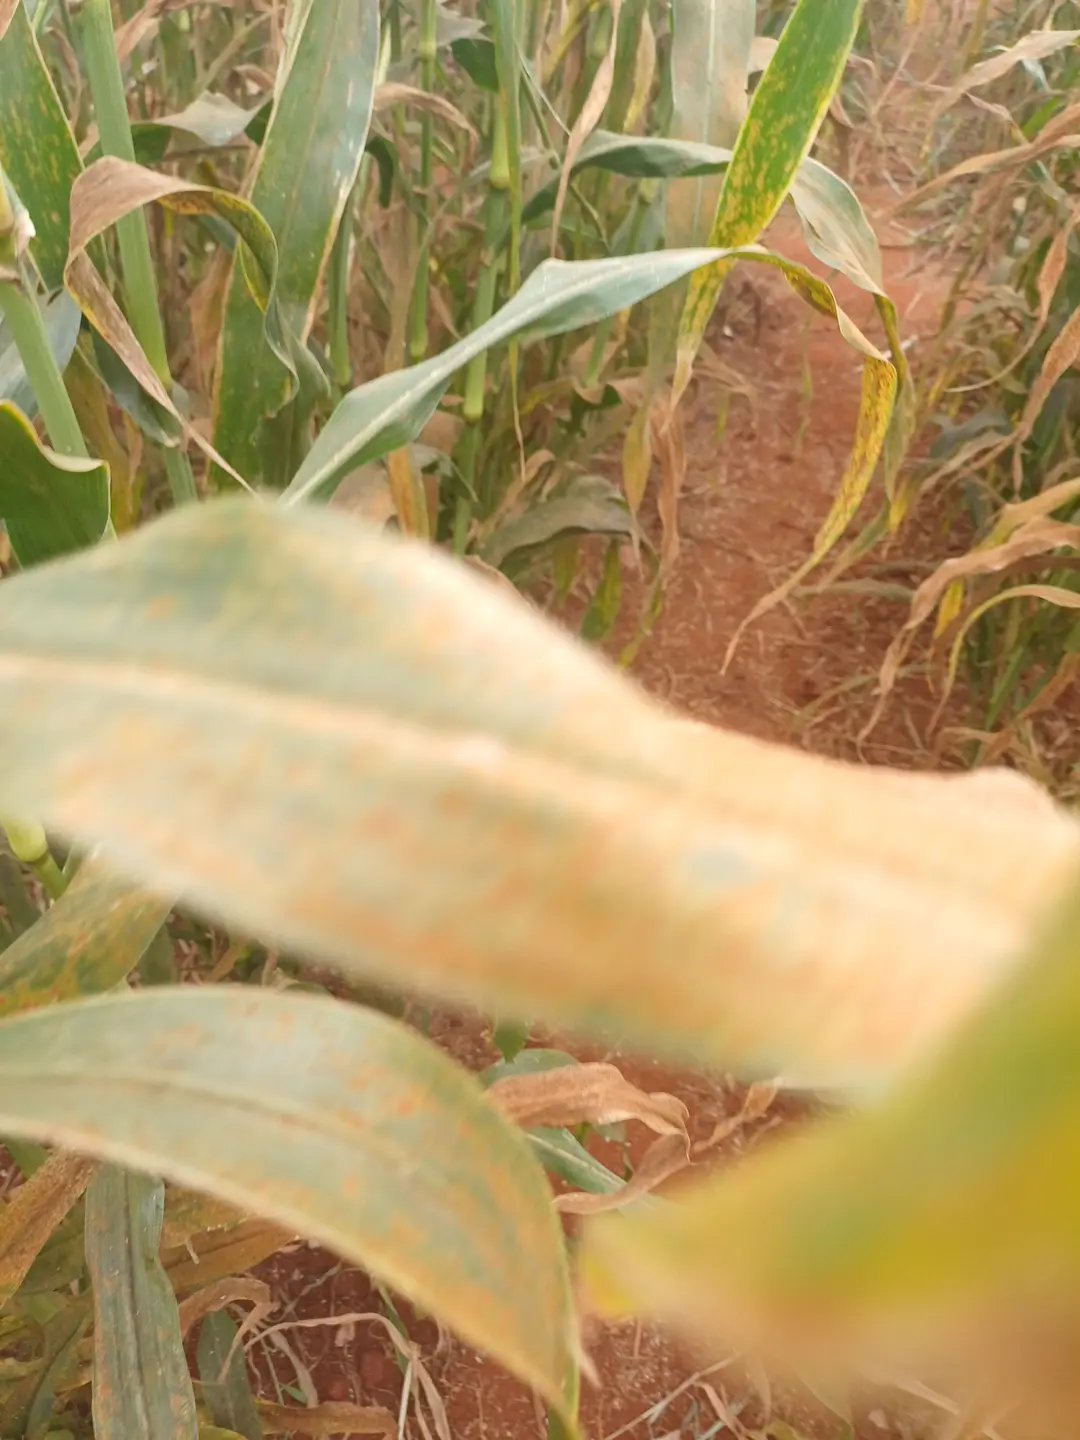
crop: pearl millet
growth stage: filling grain
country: Kenya
